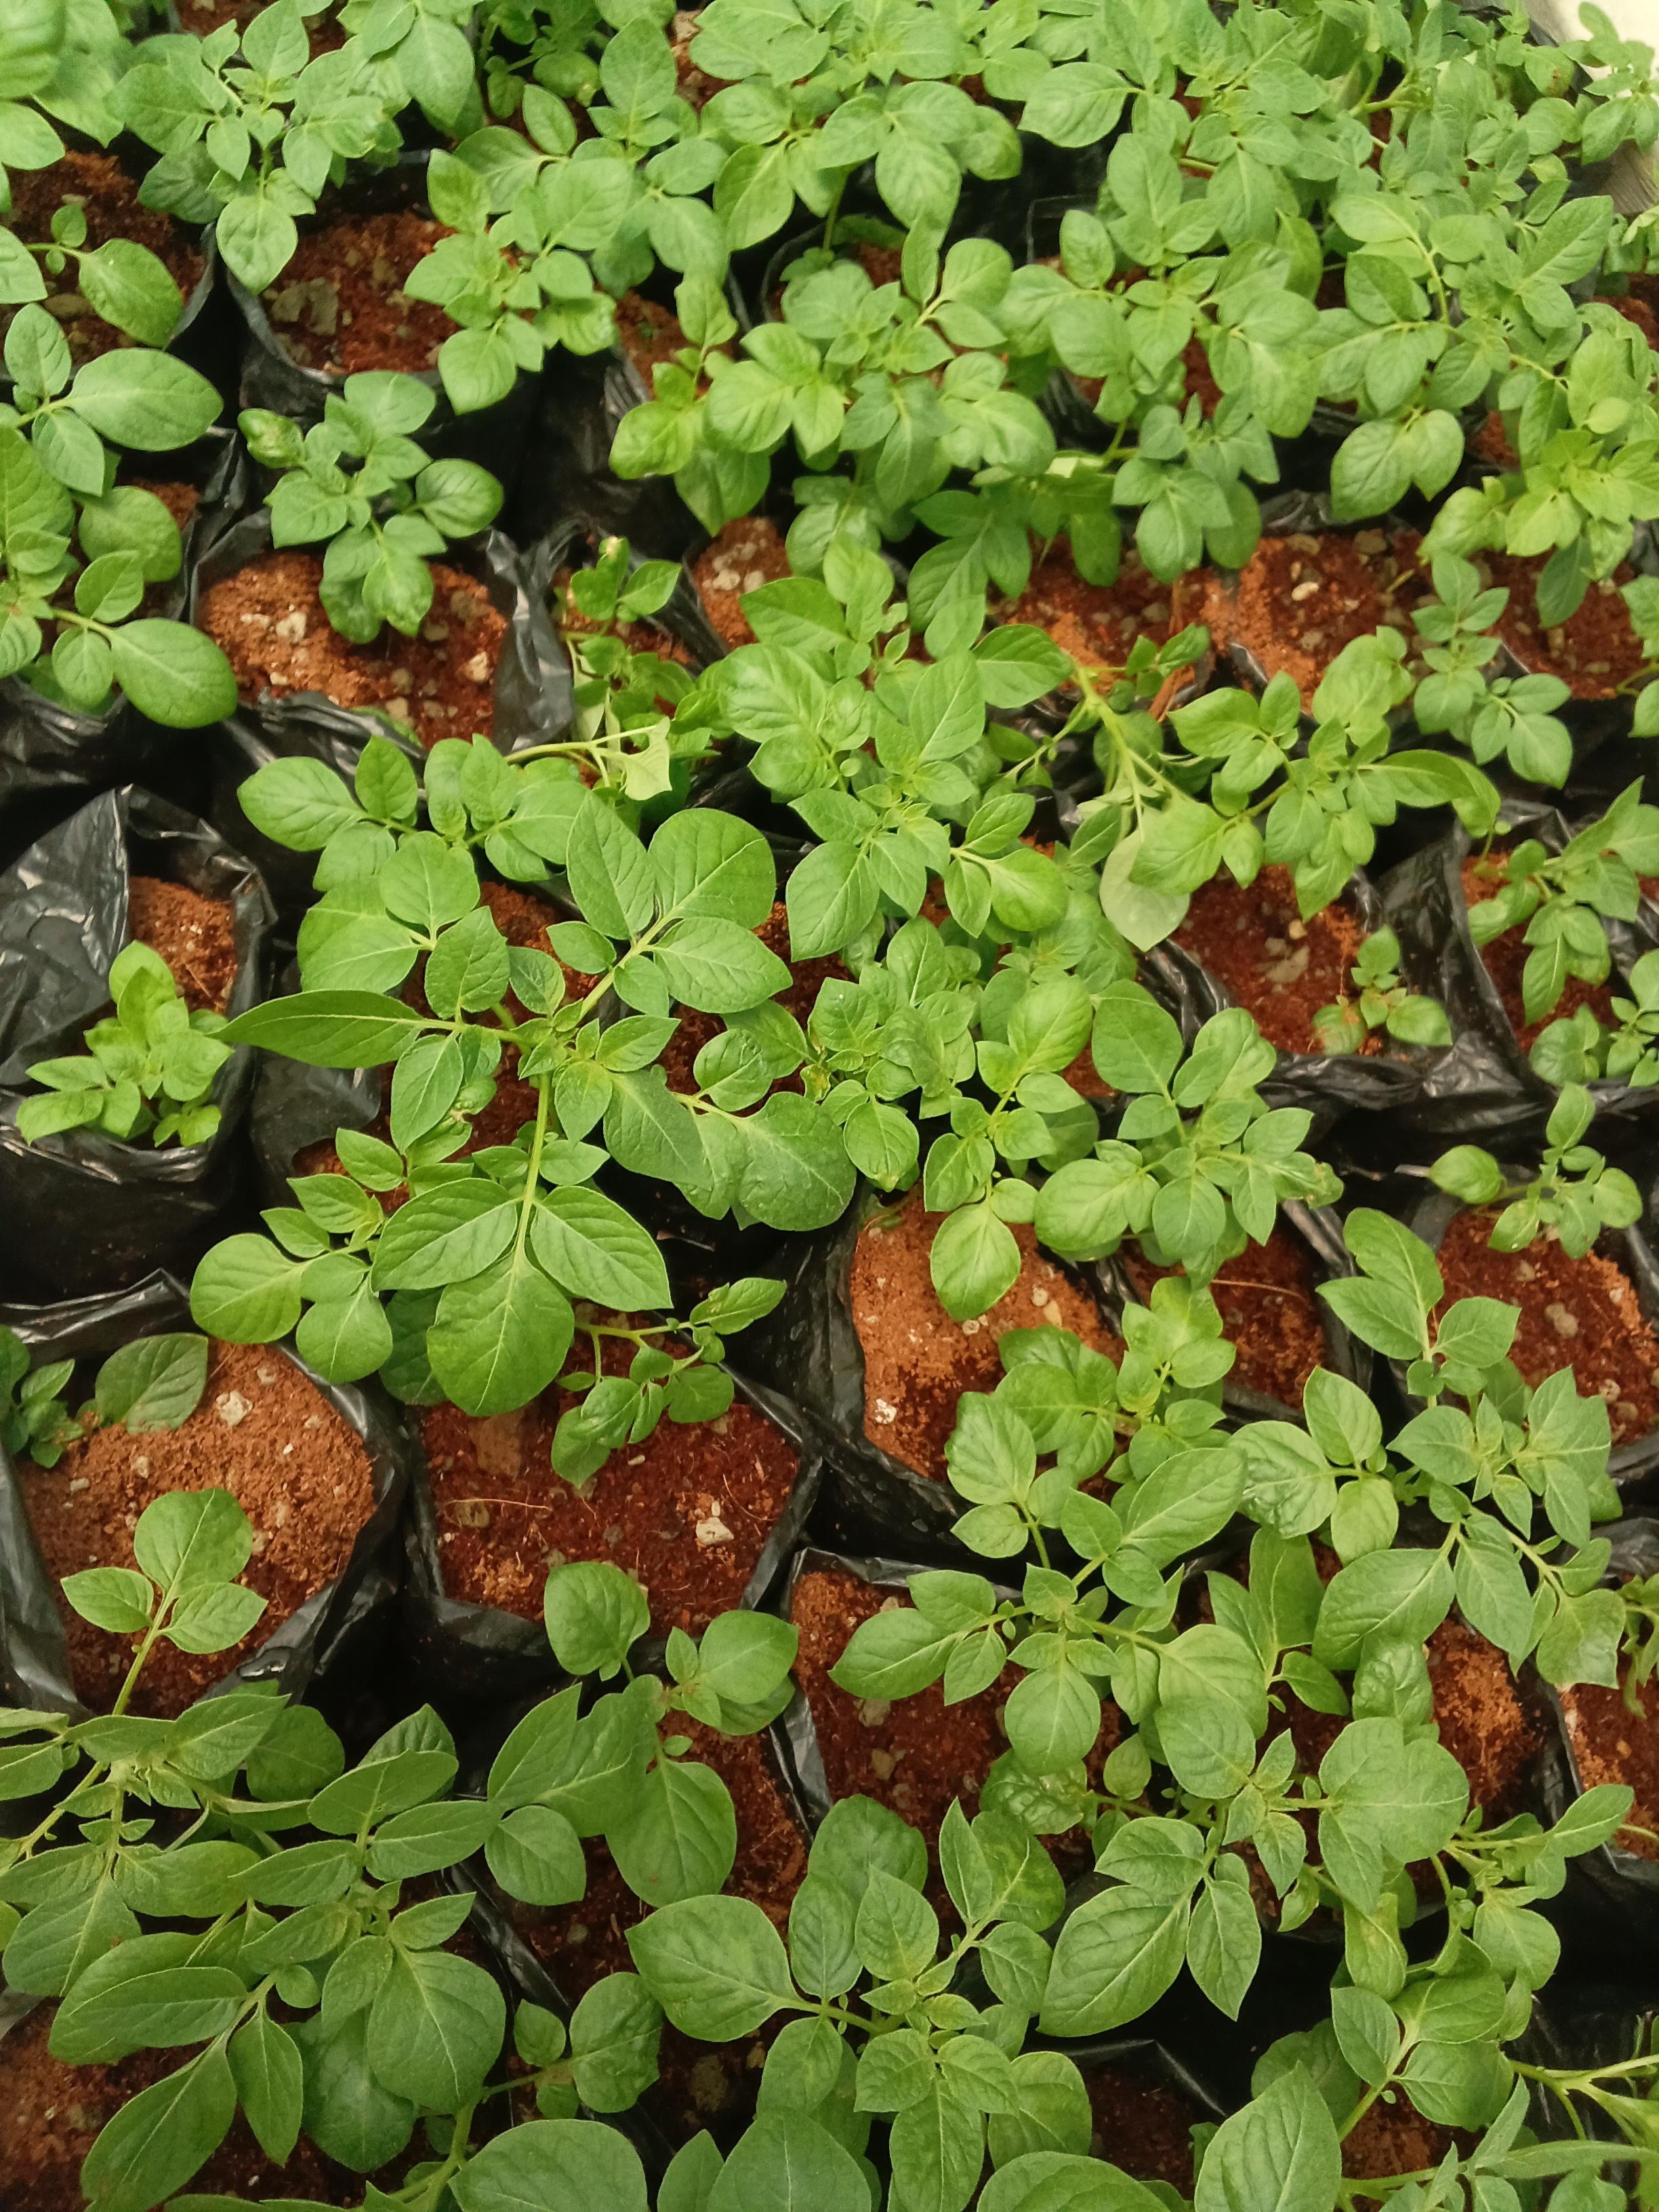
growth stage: emergence sucker
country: Kenya
